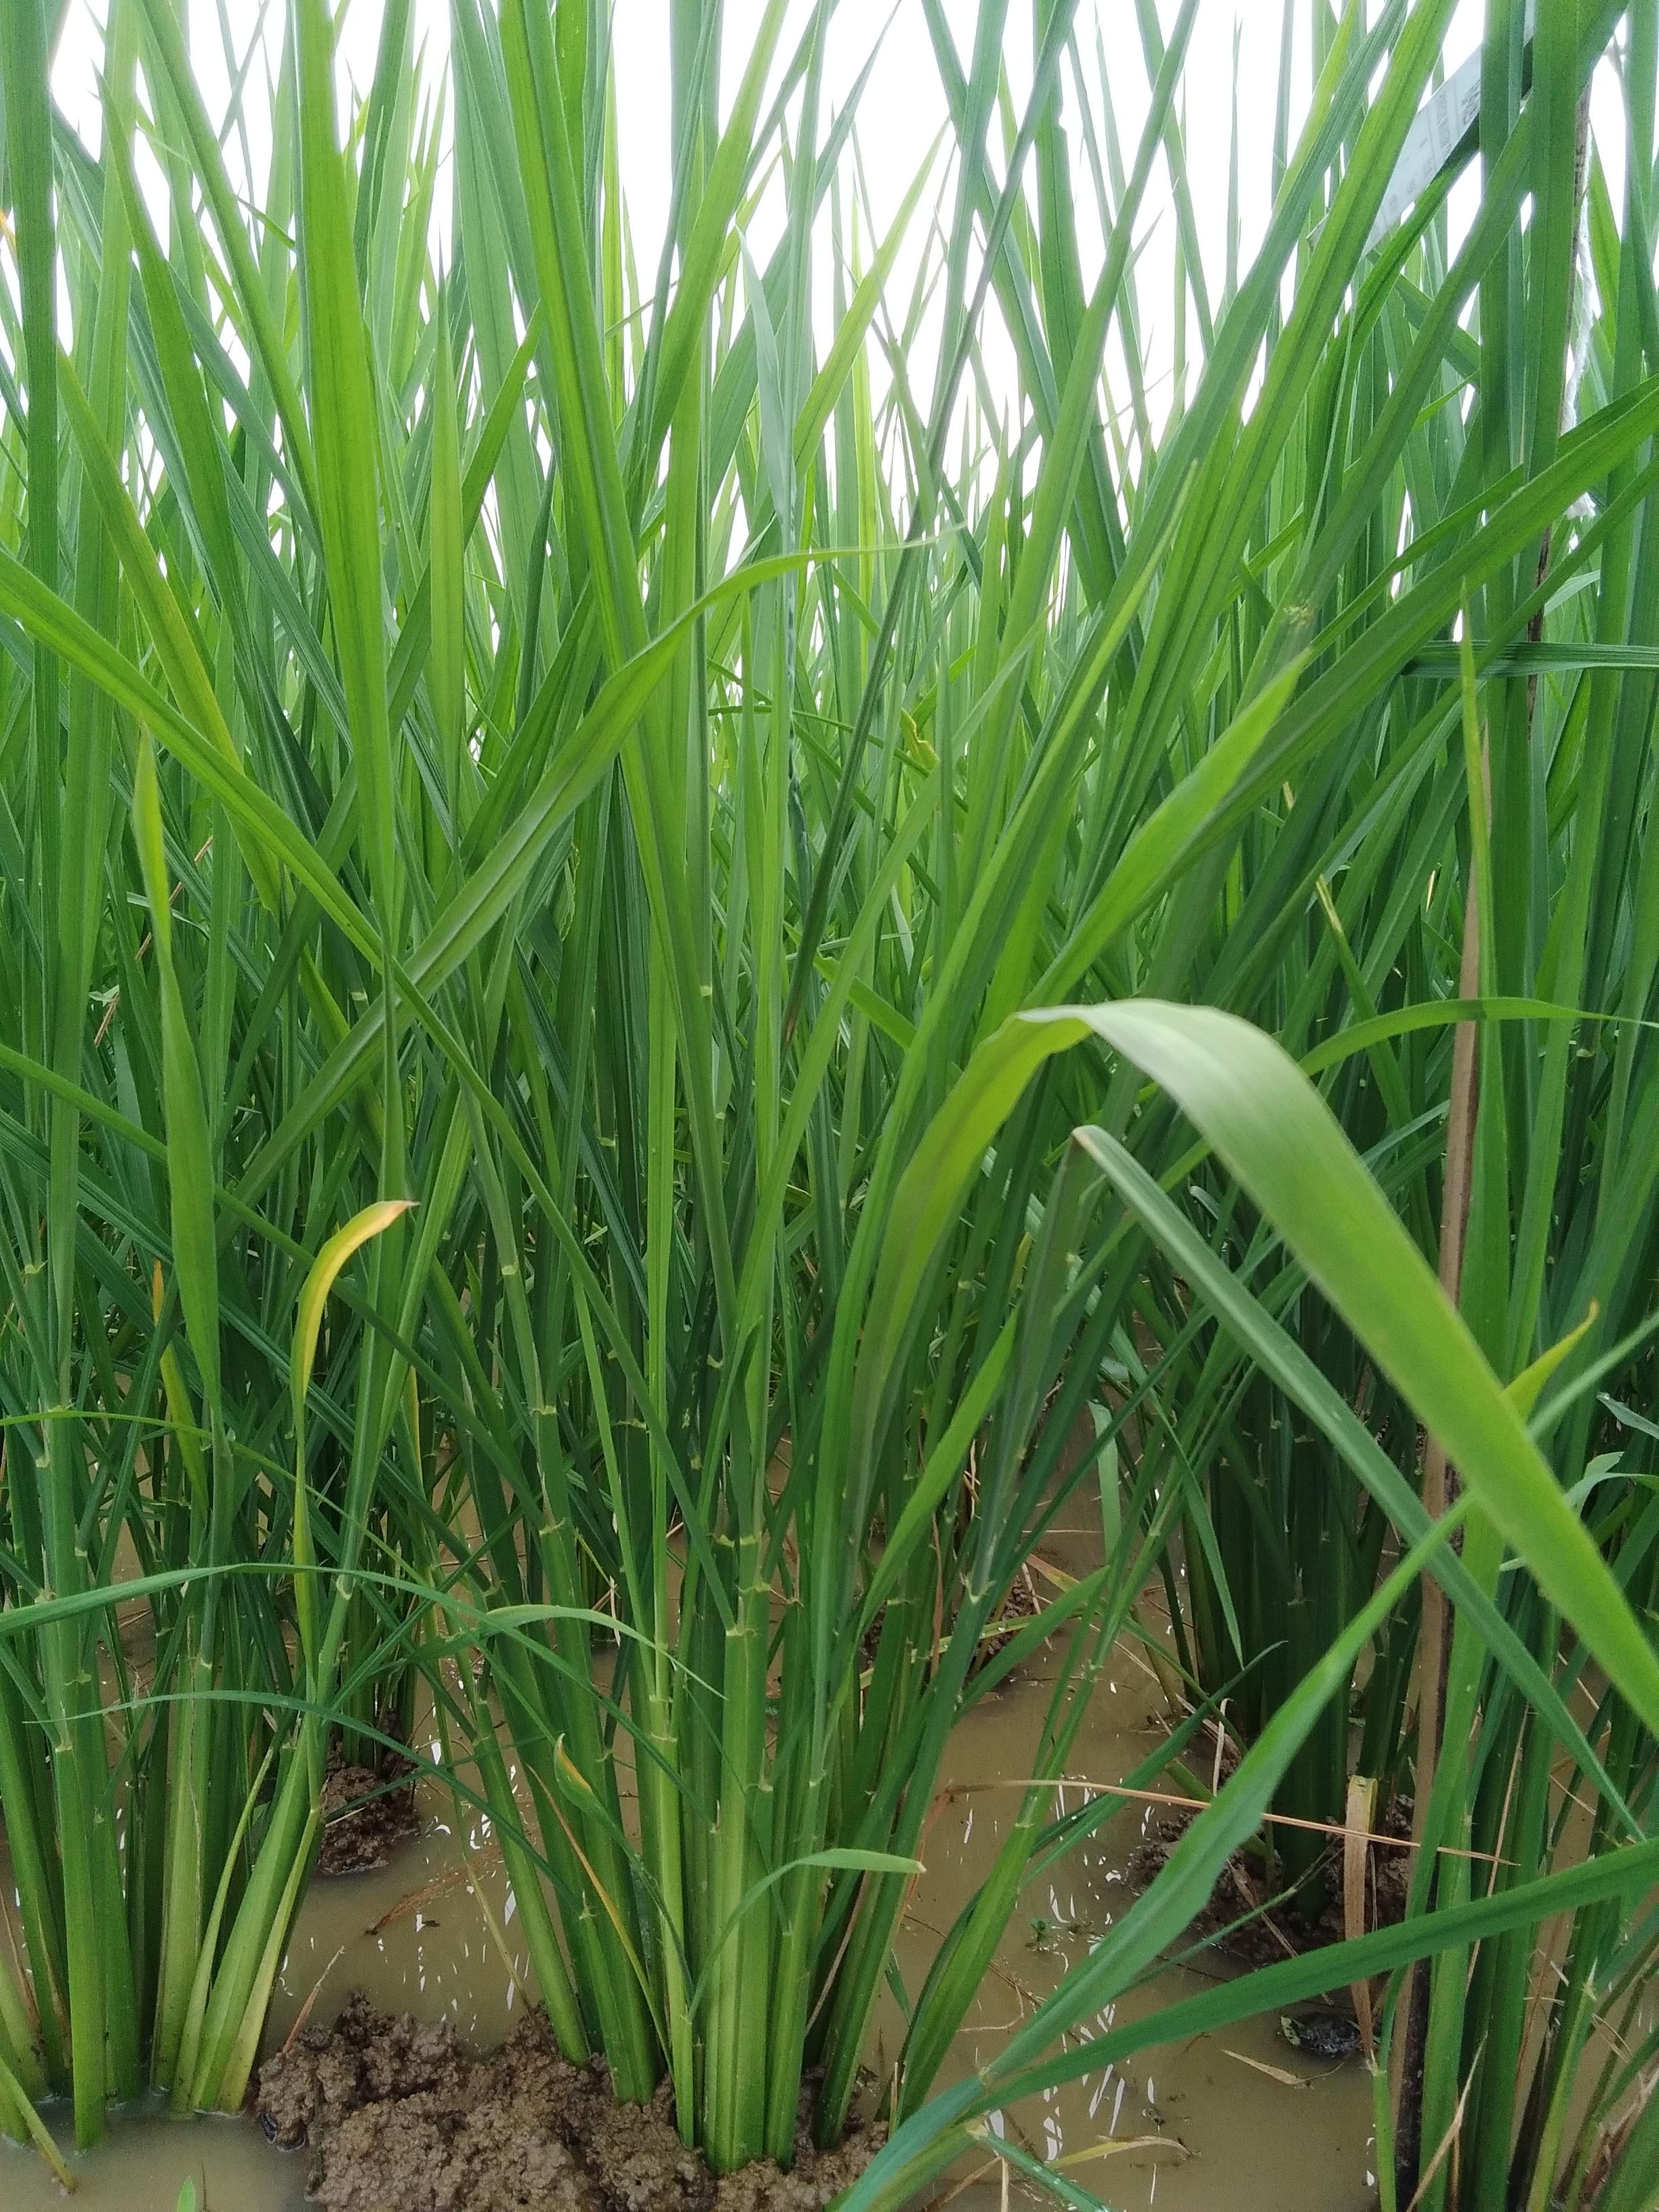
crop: rice
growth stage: vegetative
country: Nigeria
